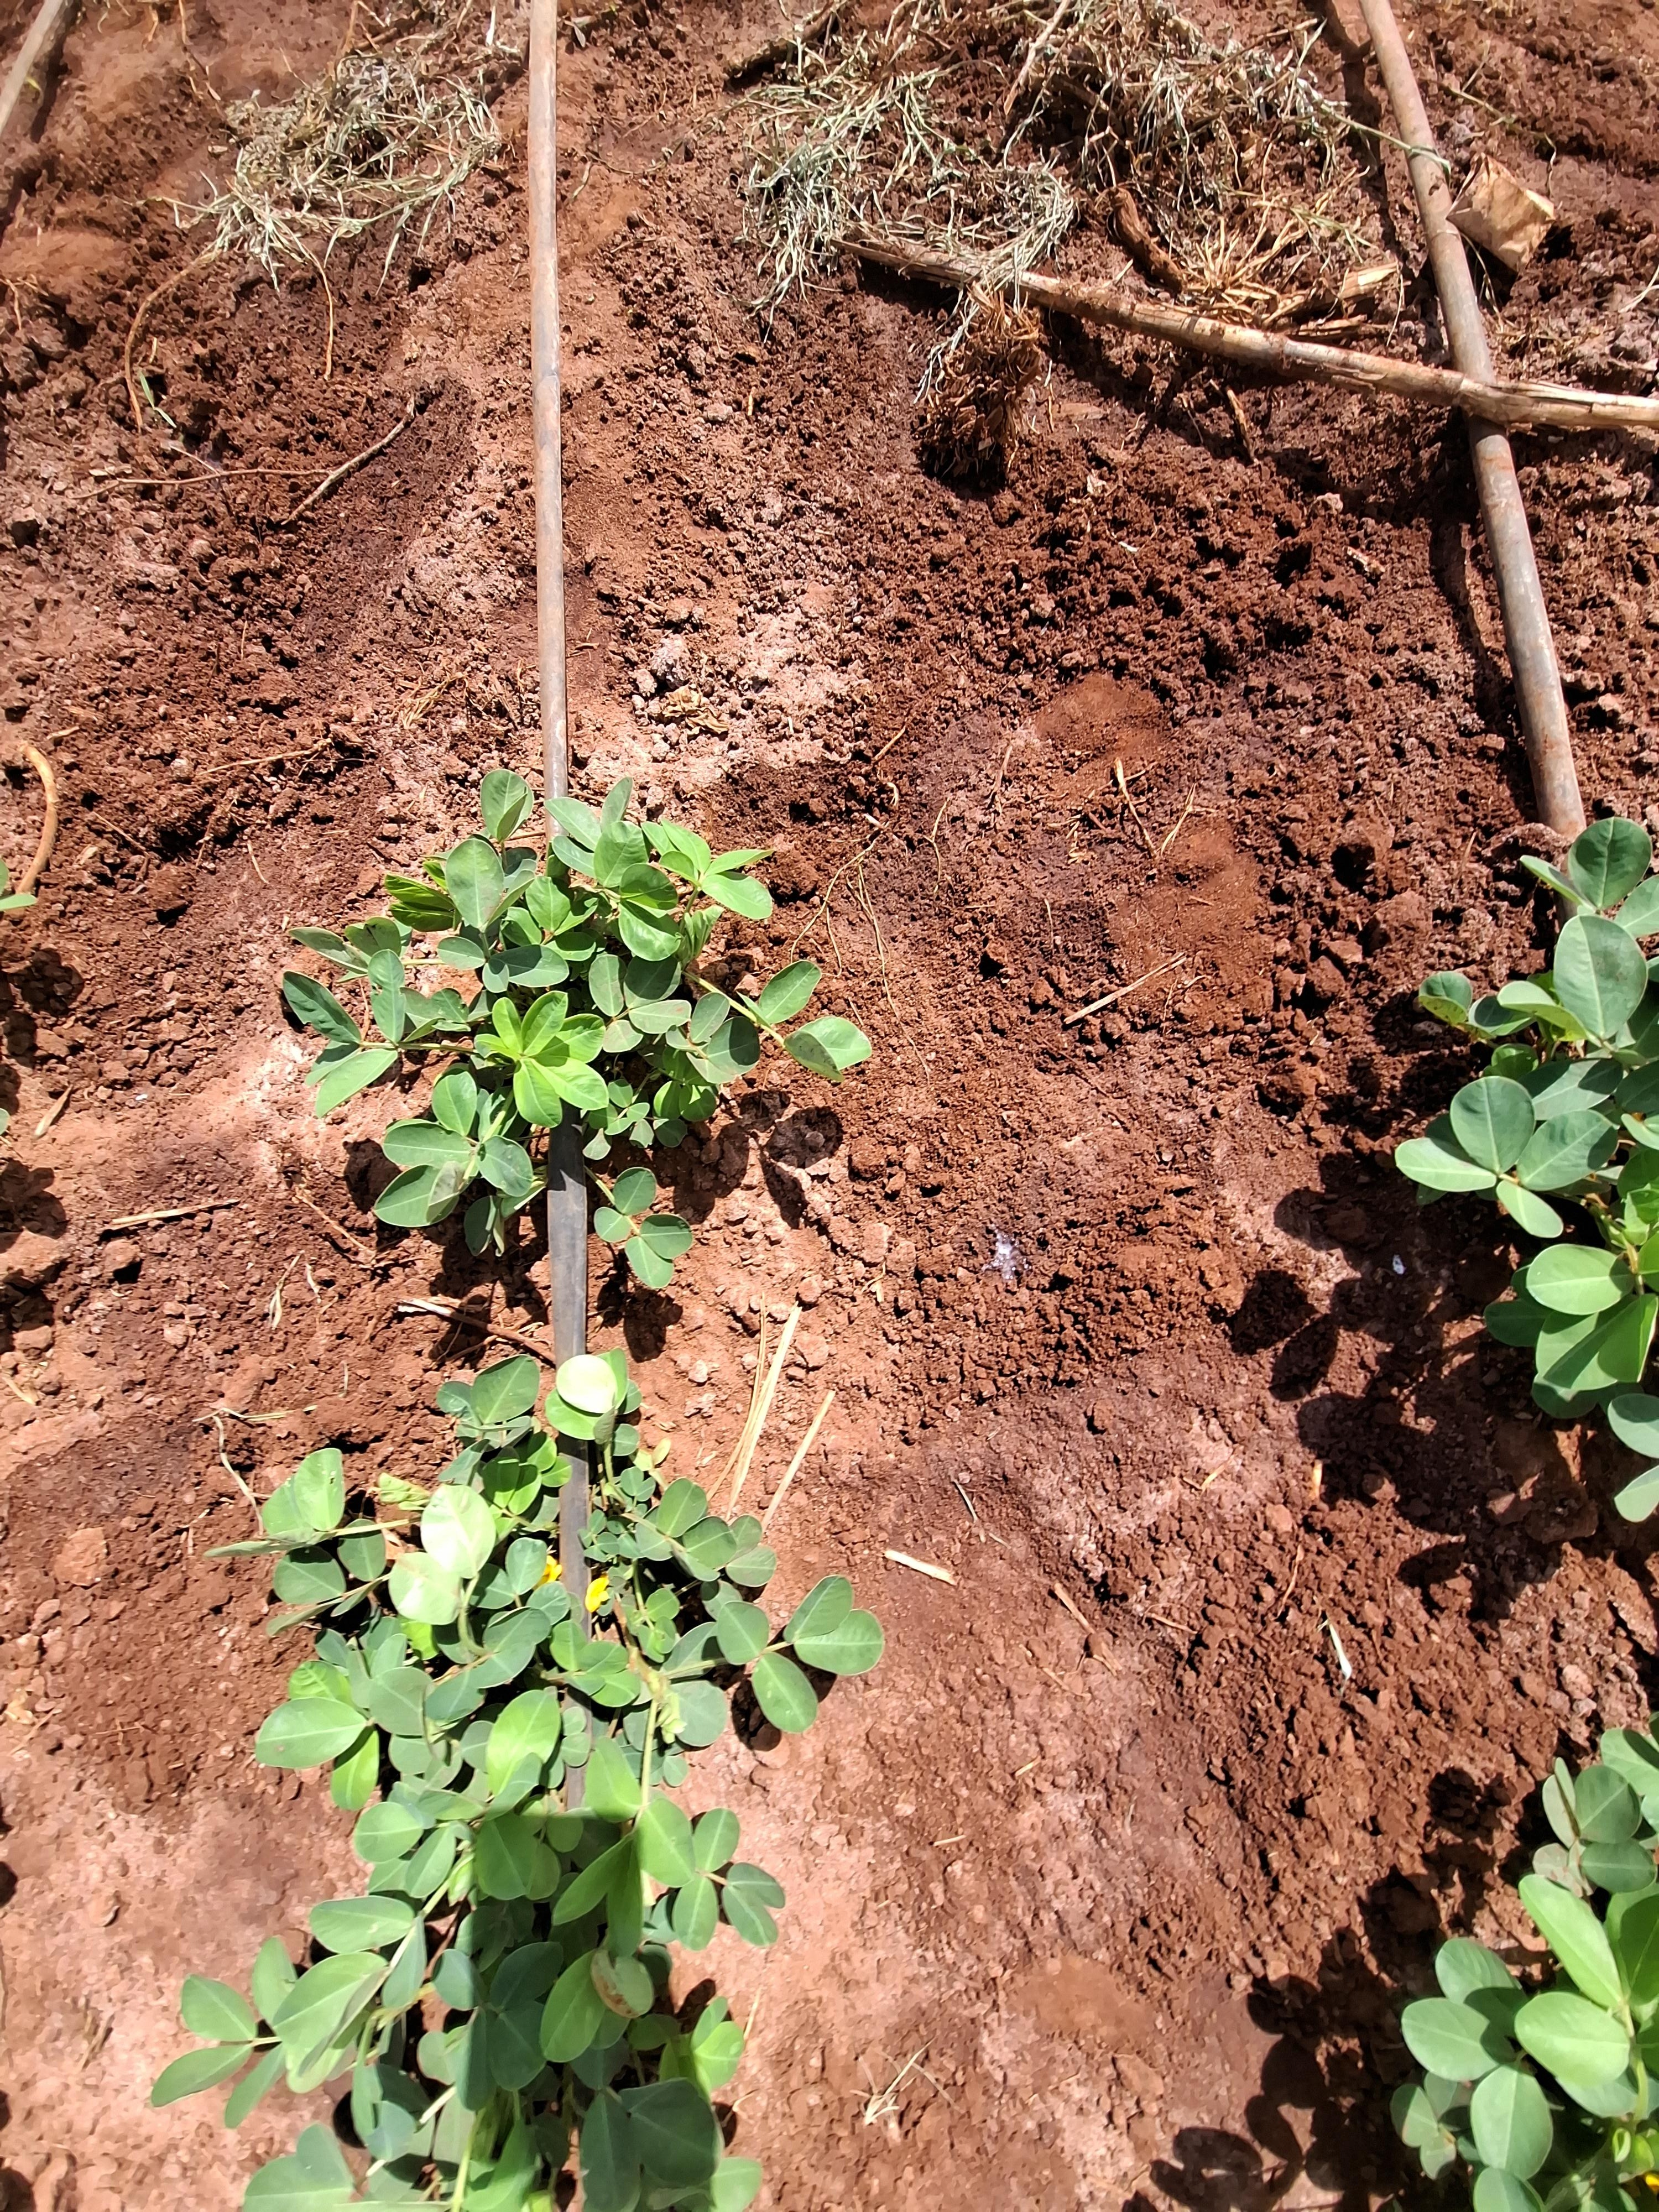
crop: groundnut
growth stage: flowering
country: Kenya
